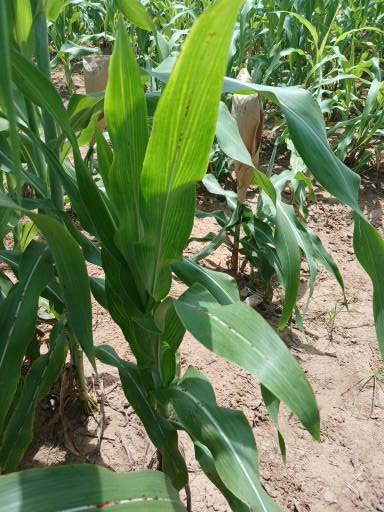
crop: sorghum
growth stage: vegetative
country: Senegal
